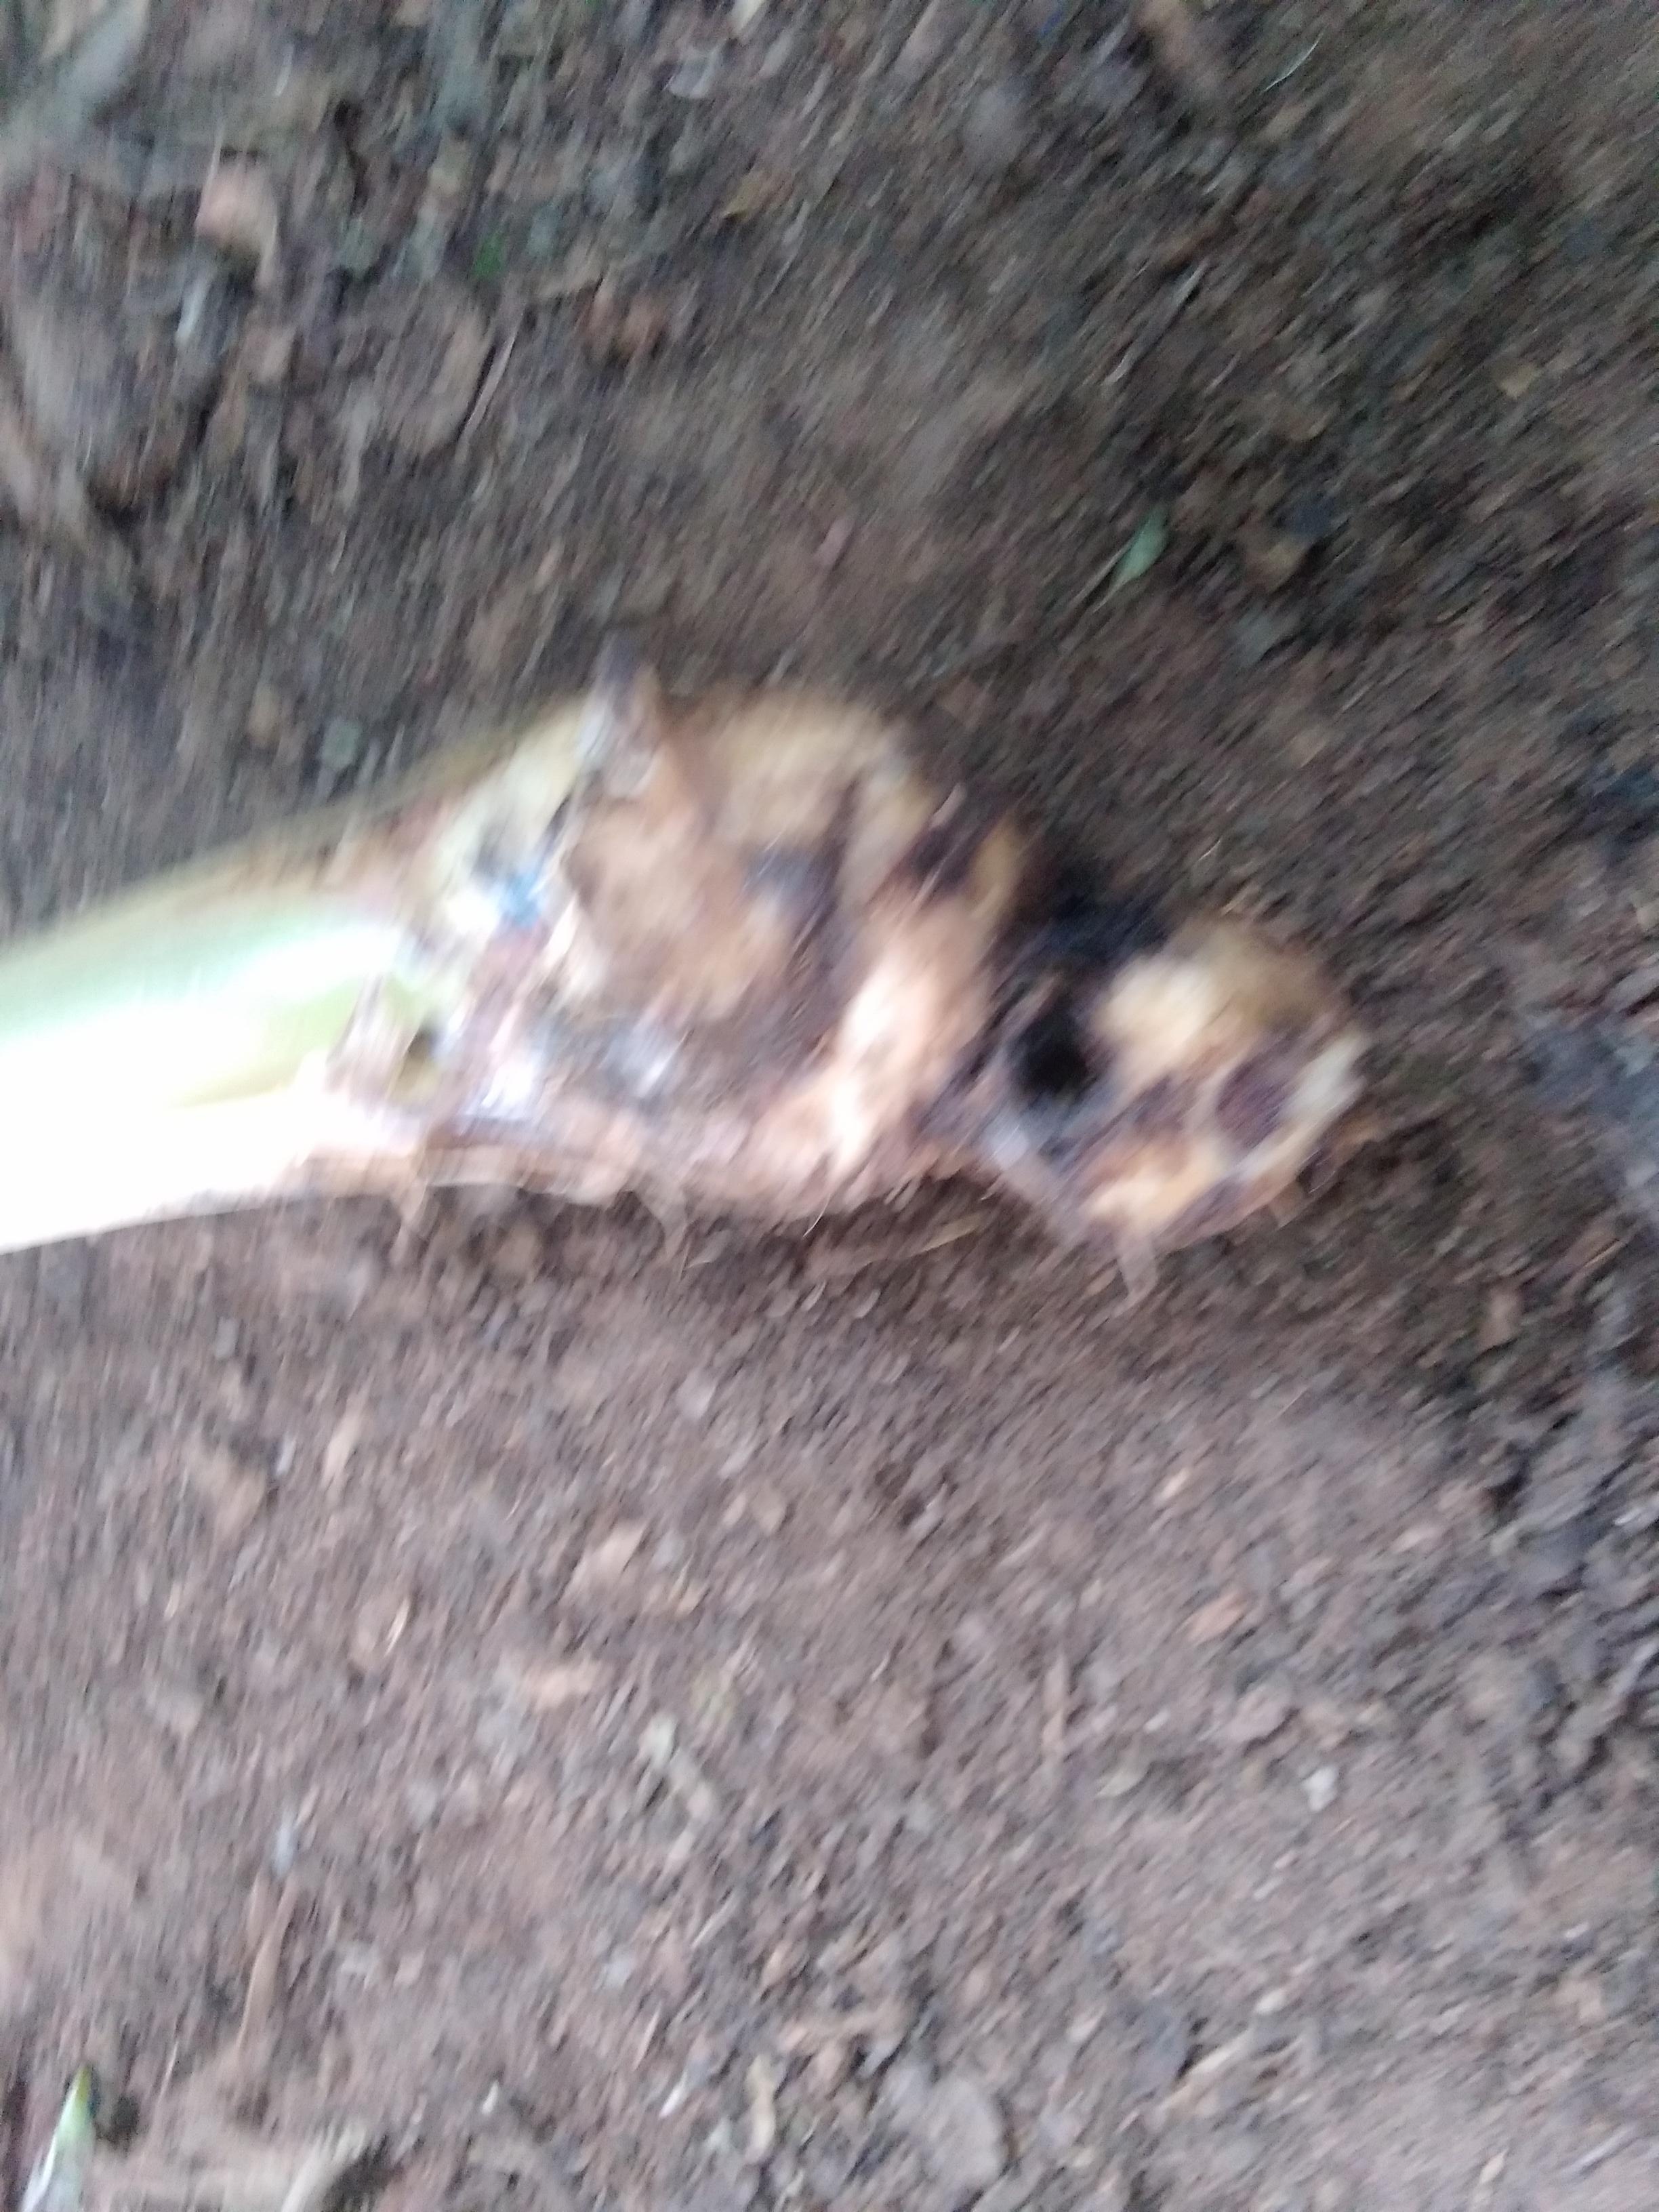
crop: banana
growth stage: vegetative
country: Tanzania
